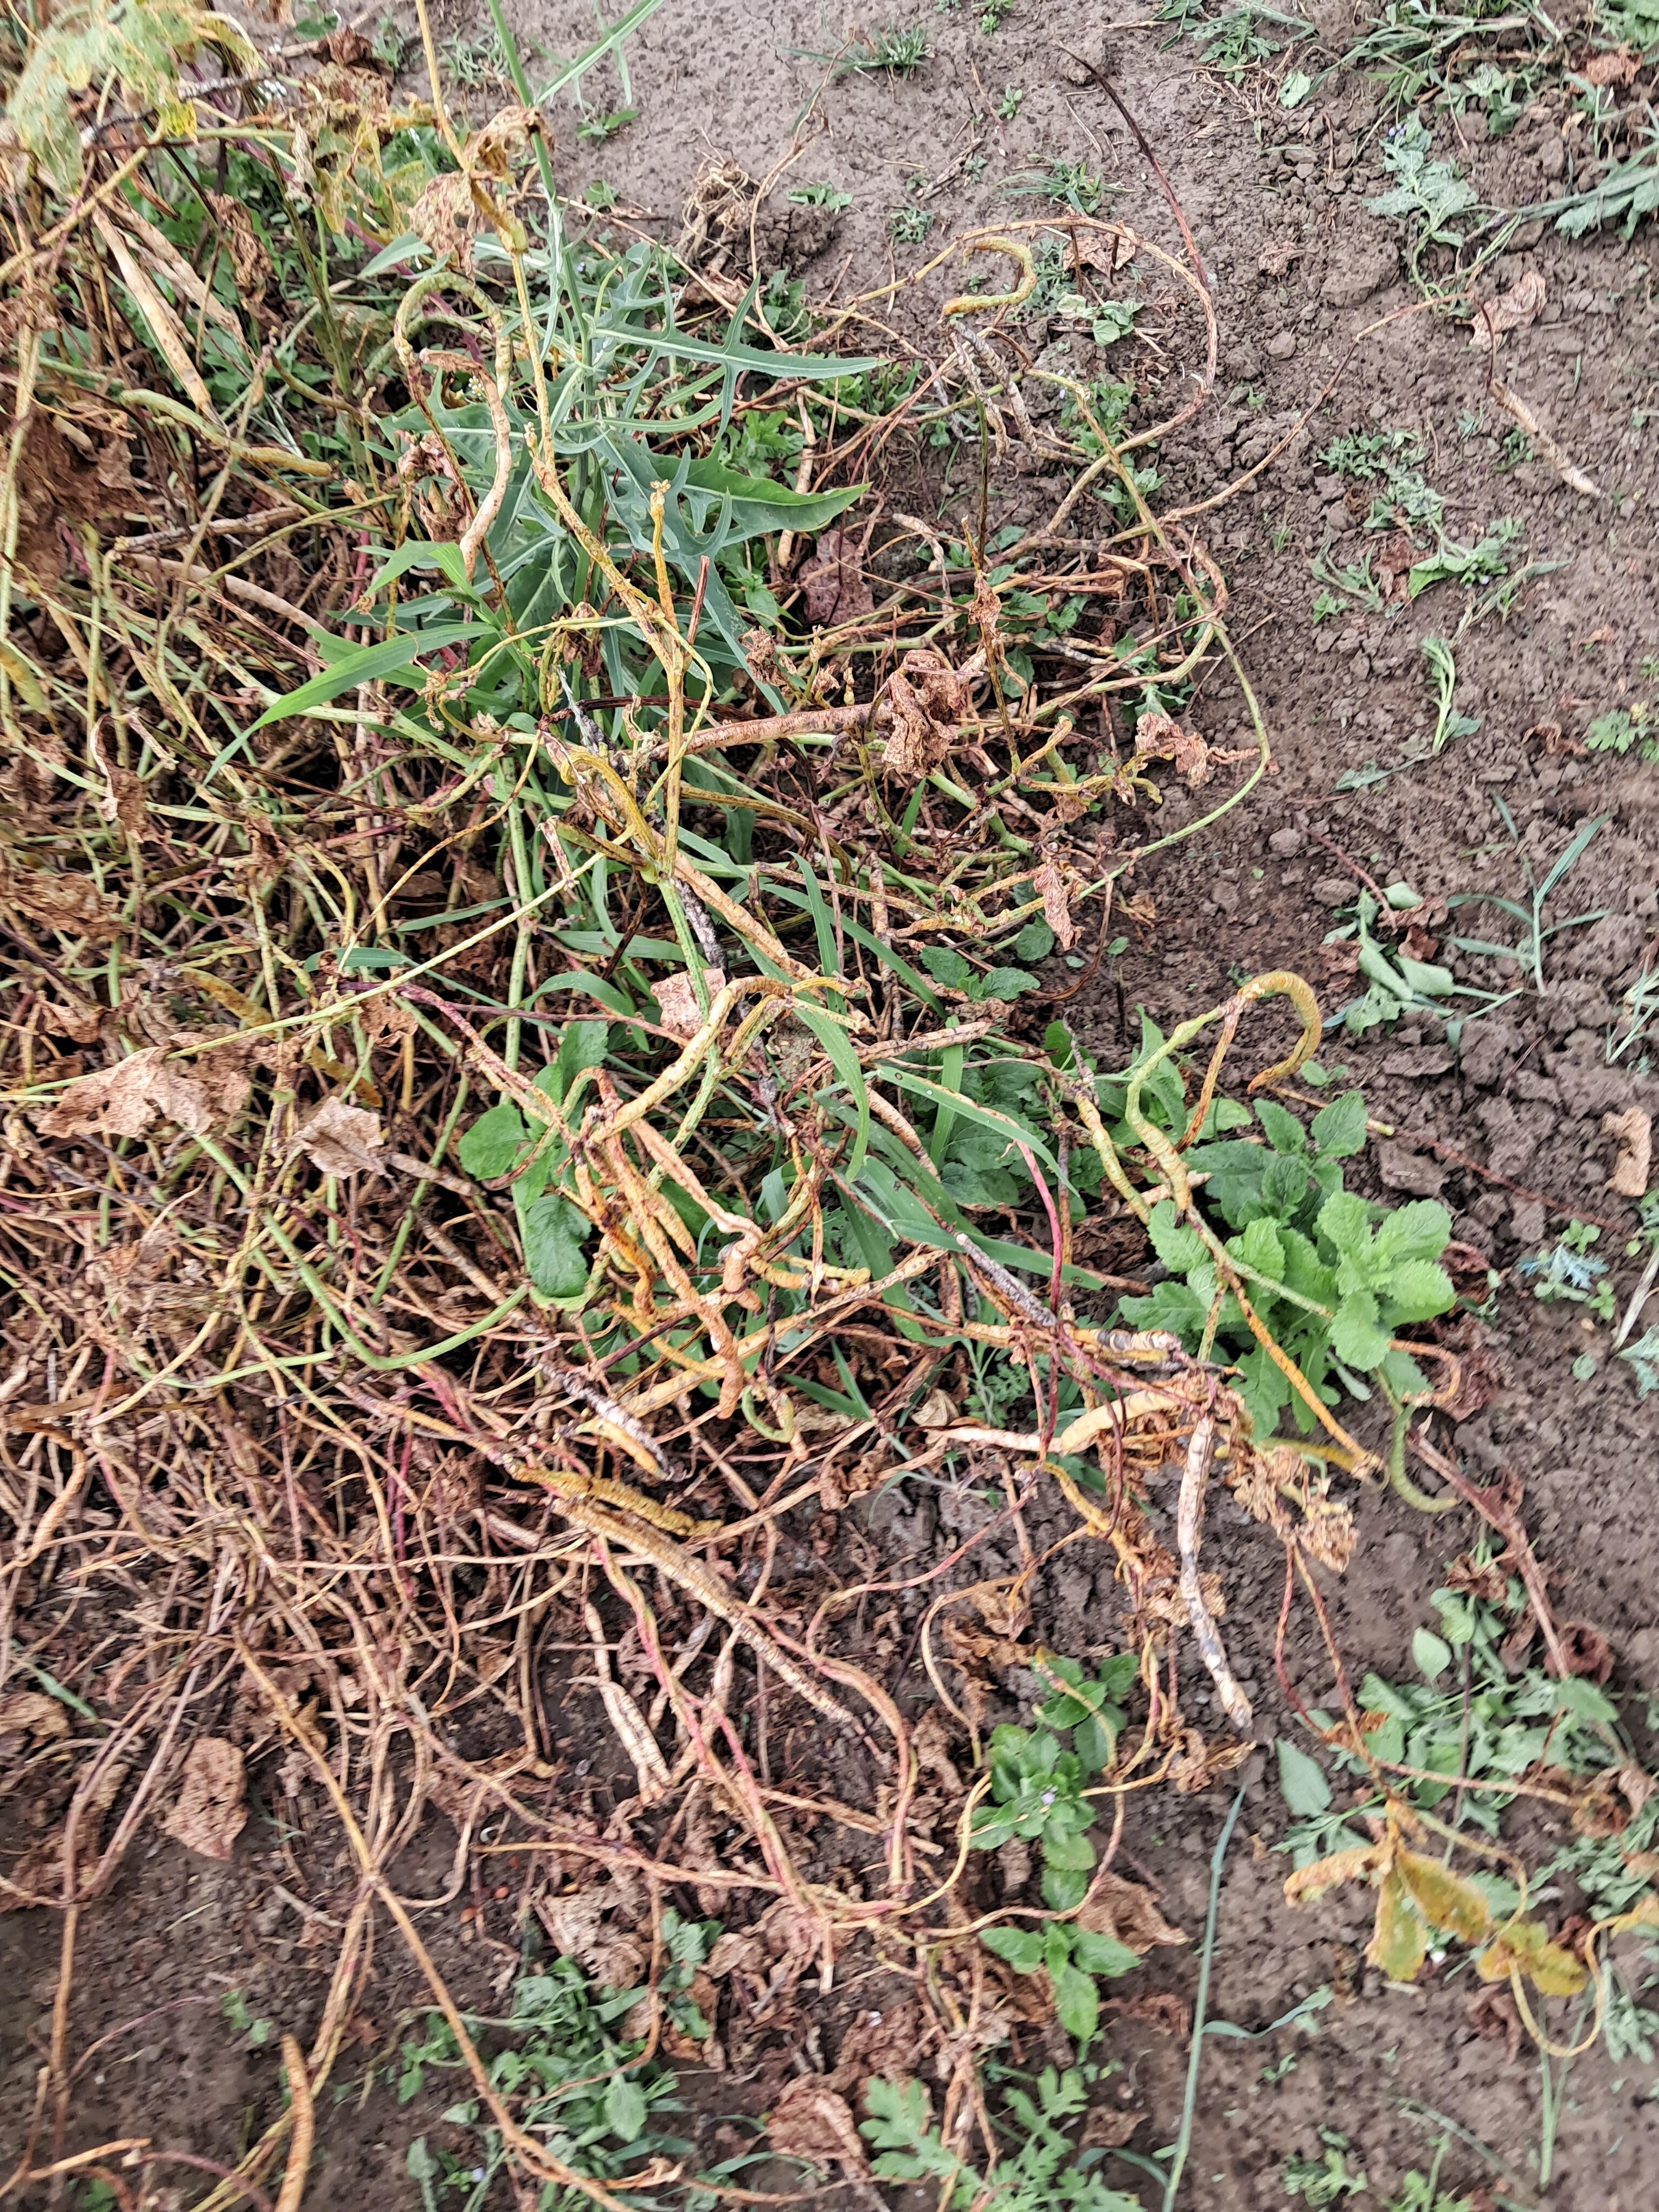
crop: cowpea
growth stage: development pod
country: Tanzania
